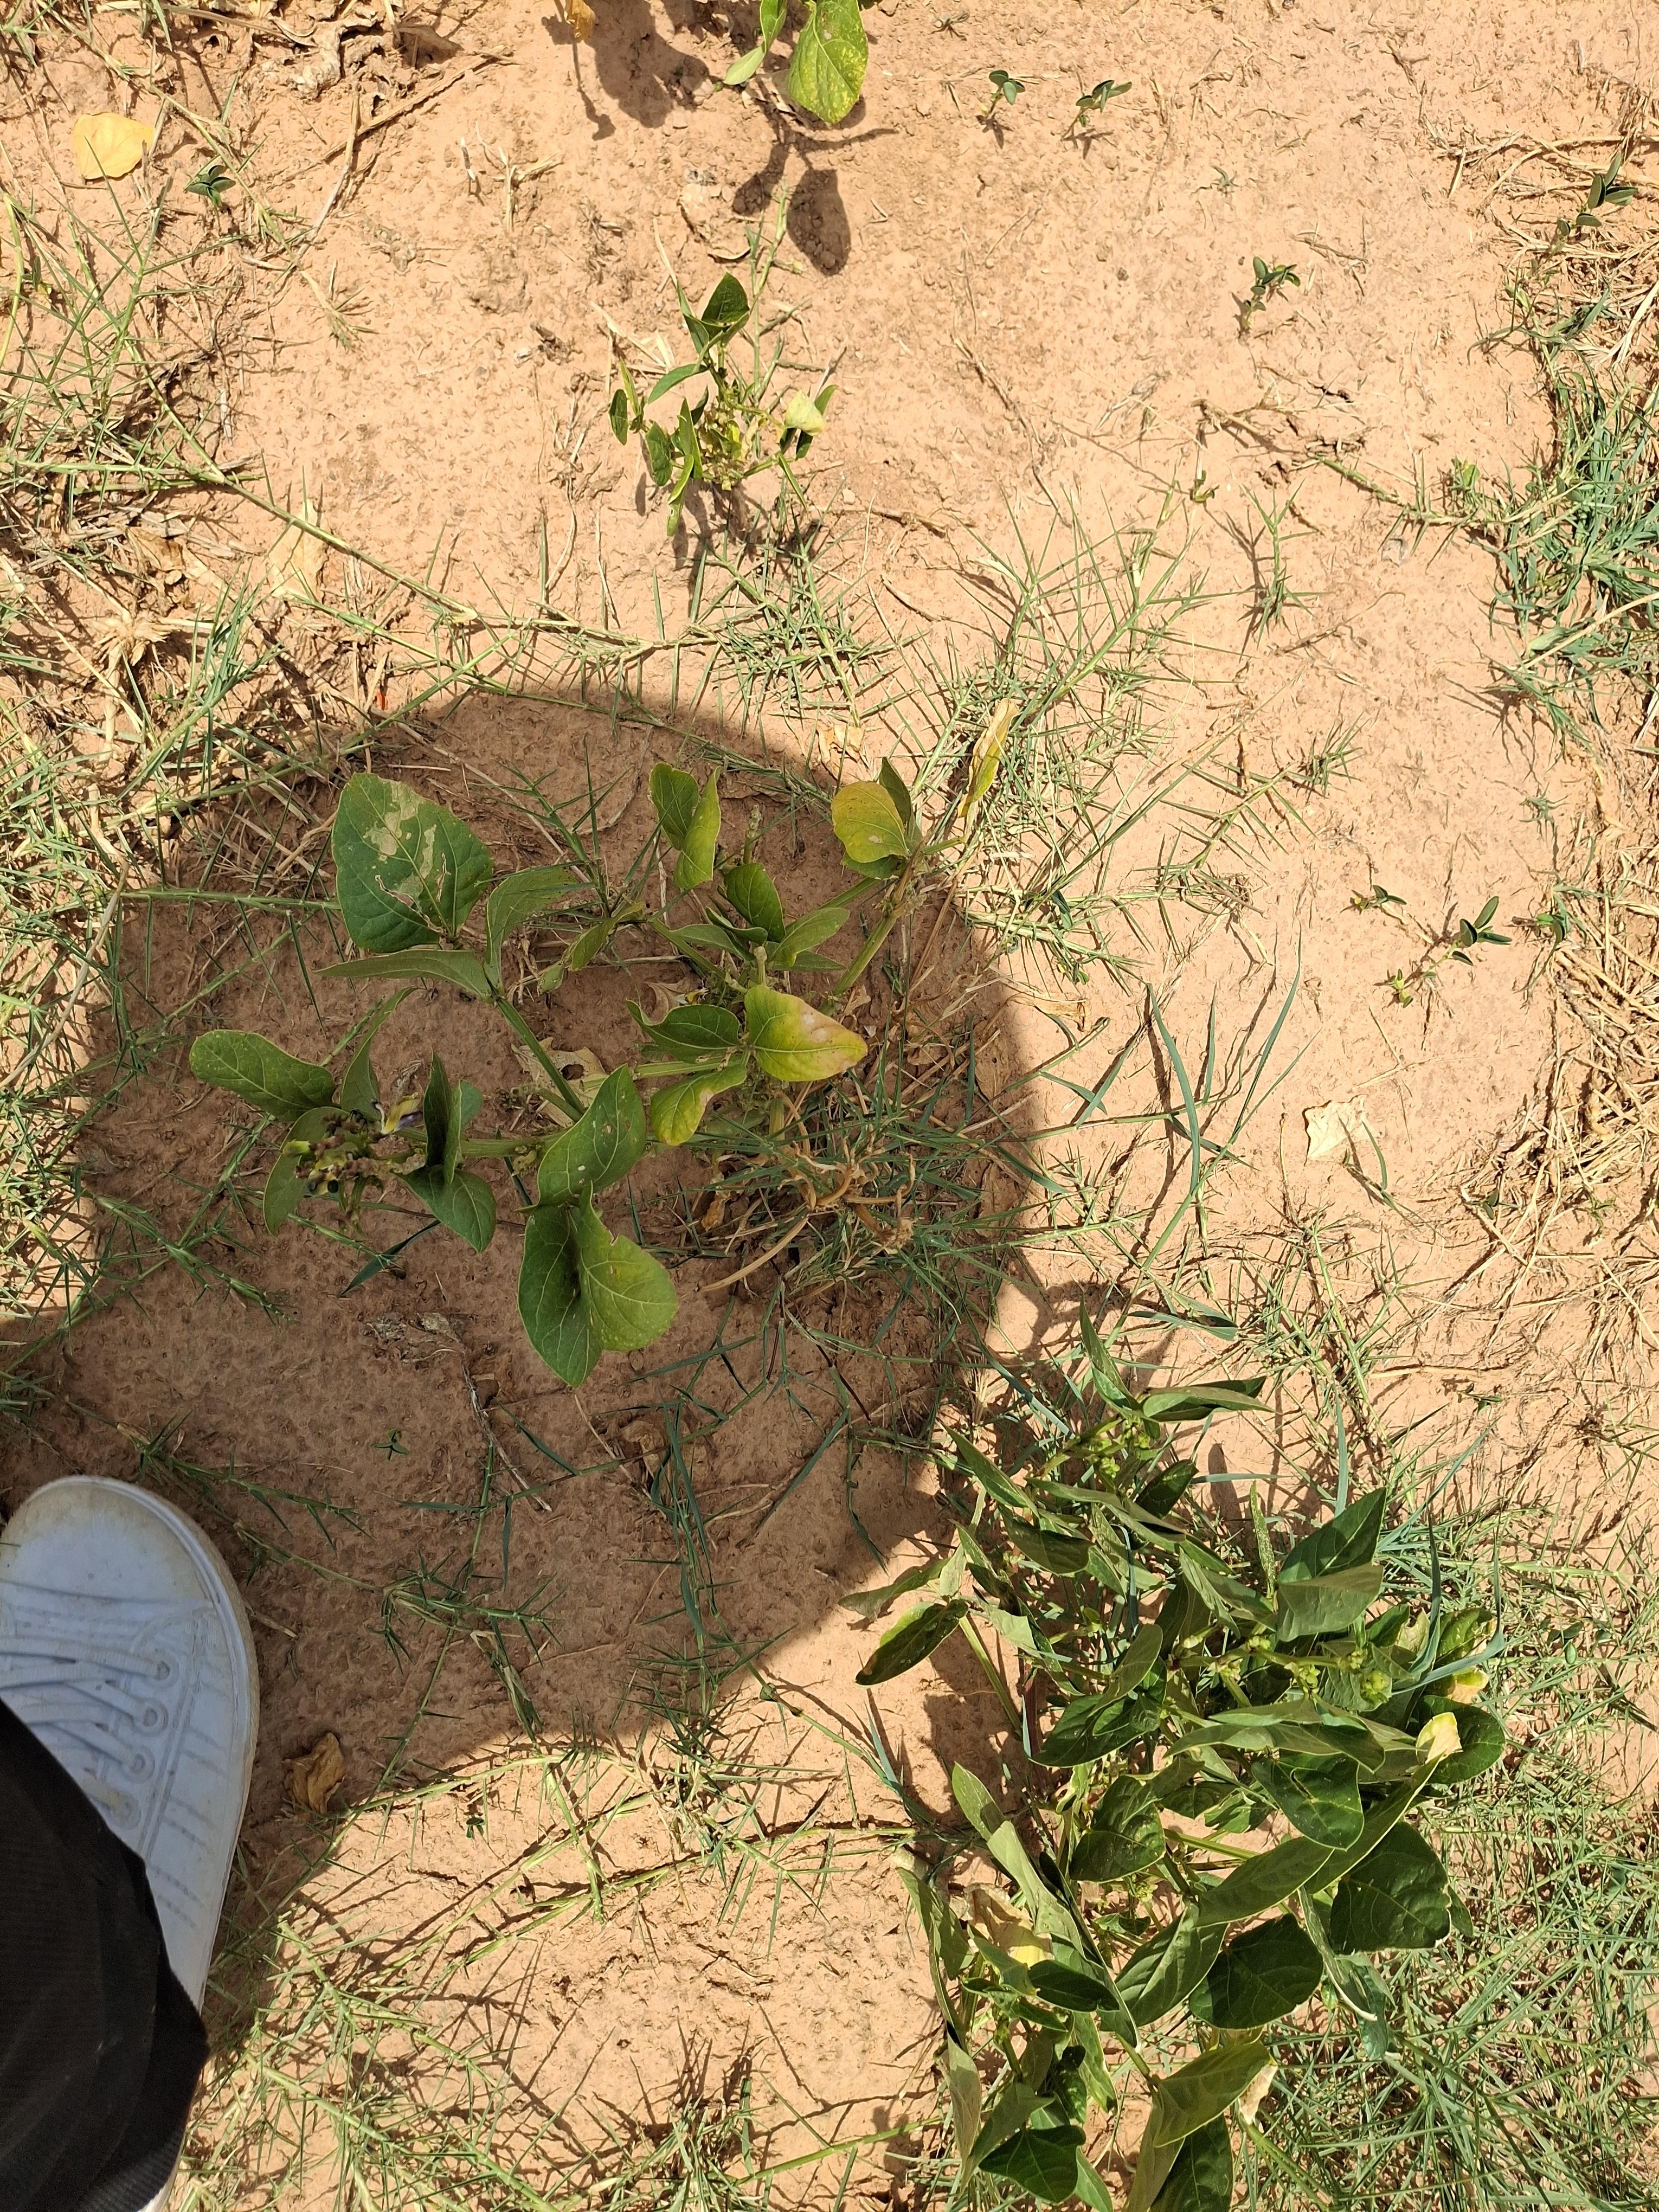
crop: cowpea
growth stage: harvest maturity
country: Nigeria
